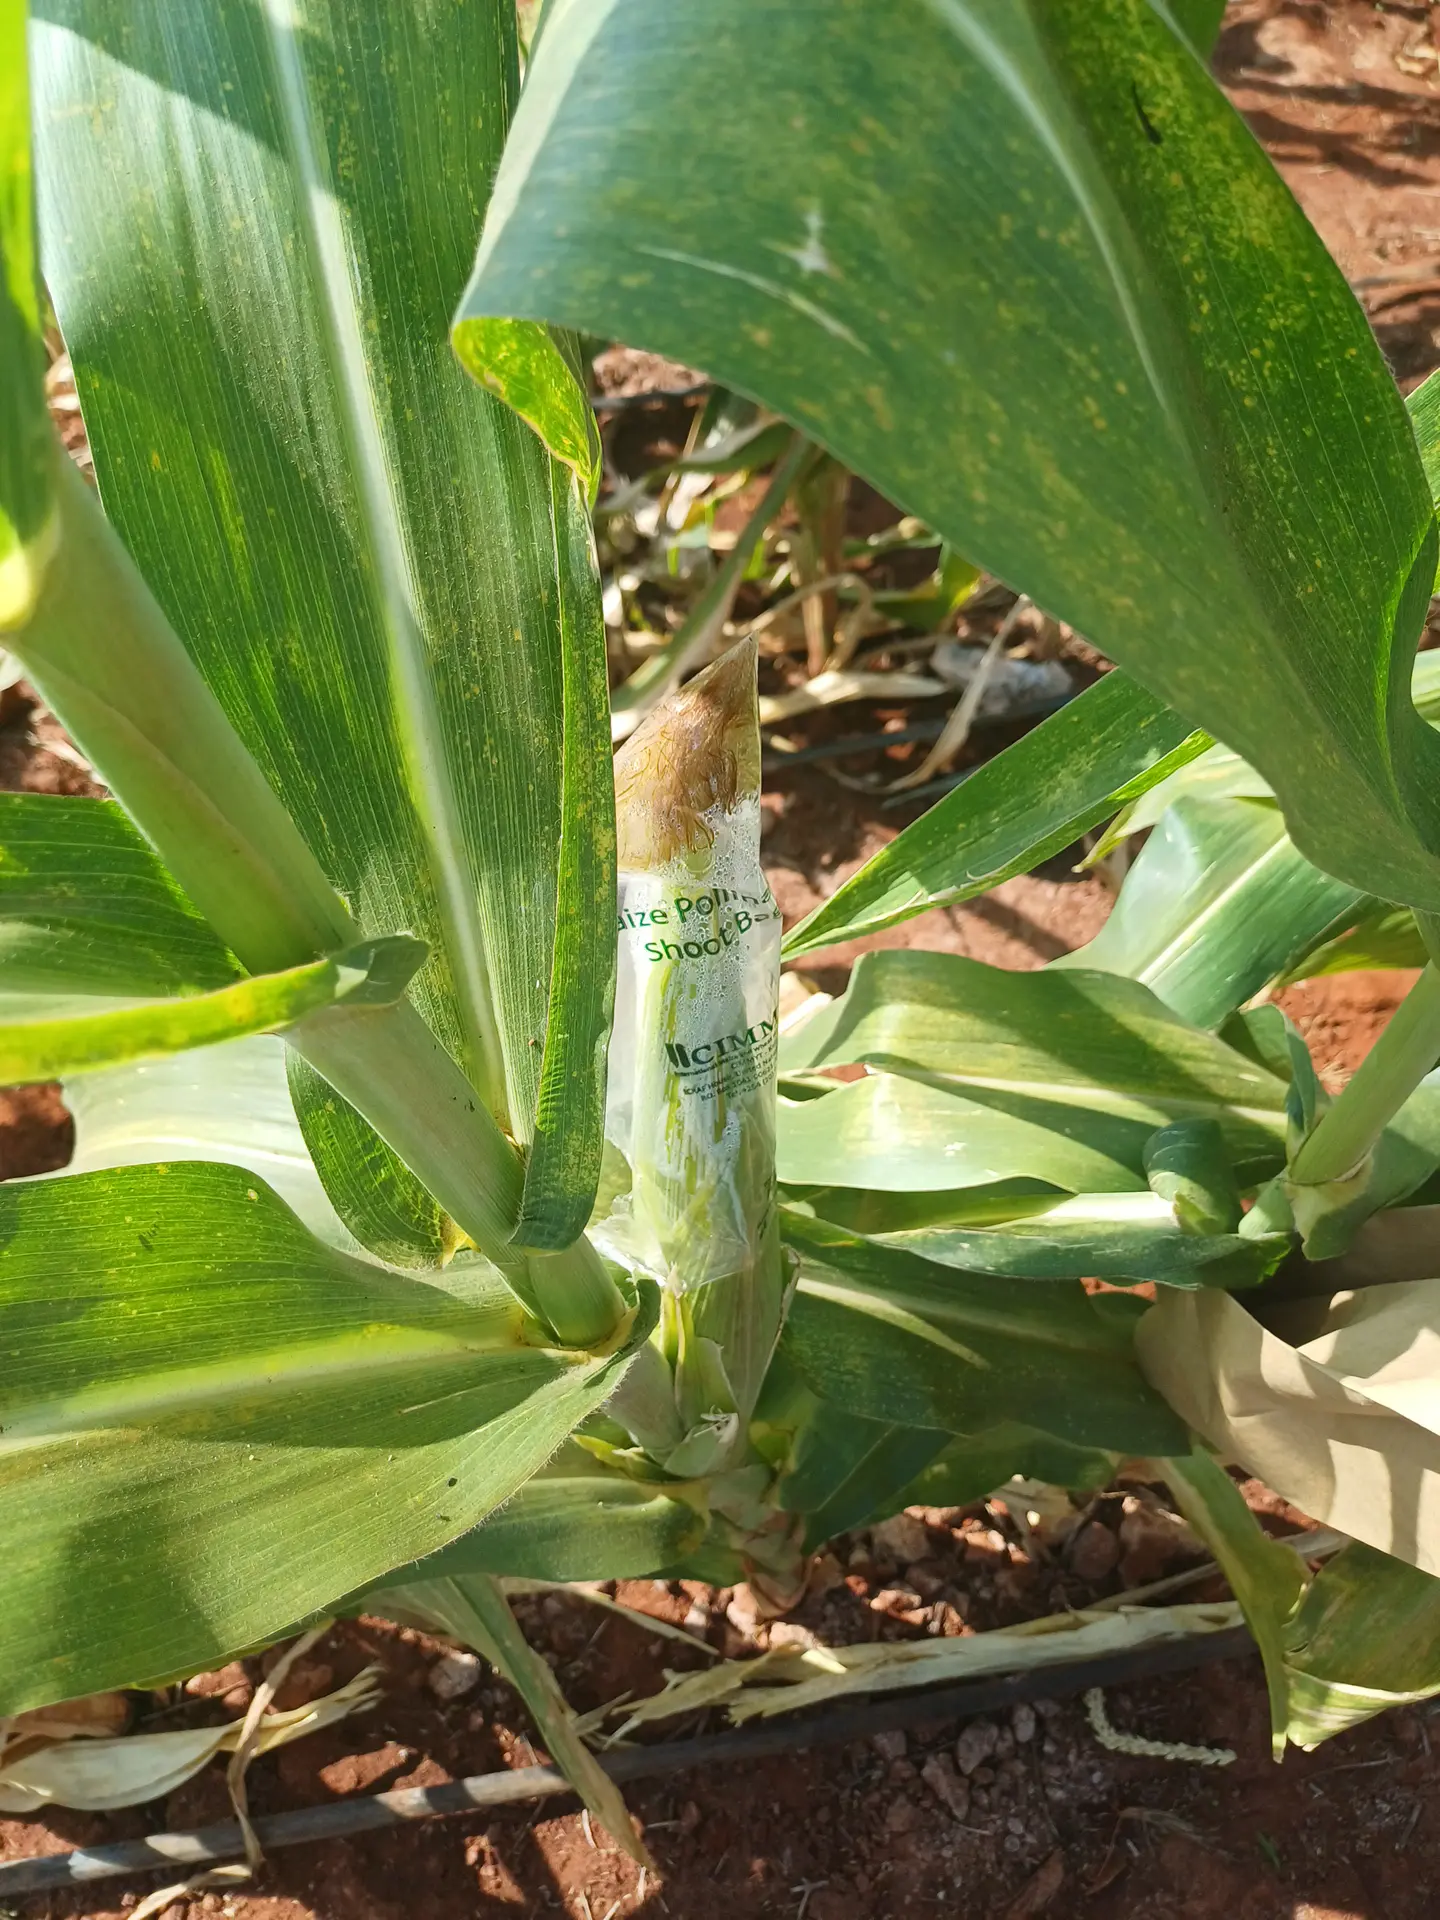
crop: maize
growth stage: flowering
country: Kenya
